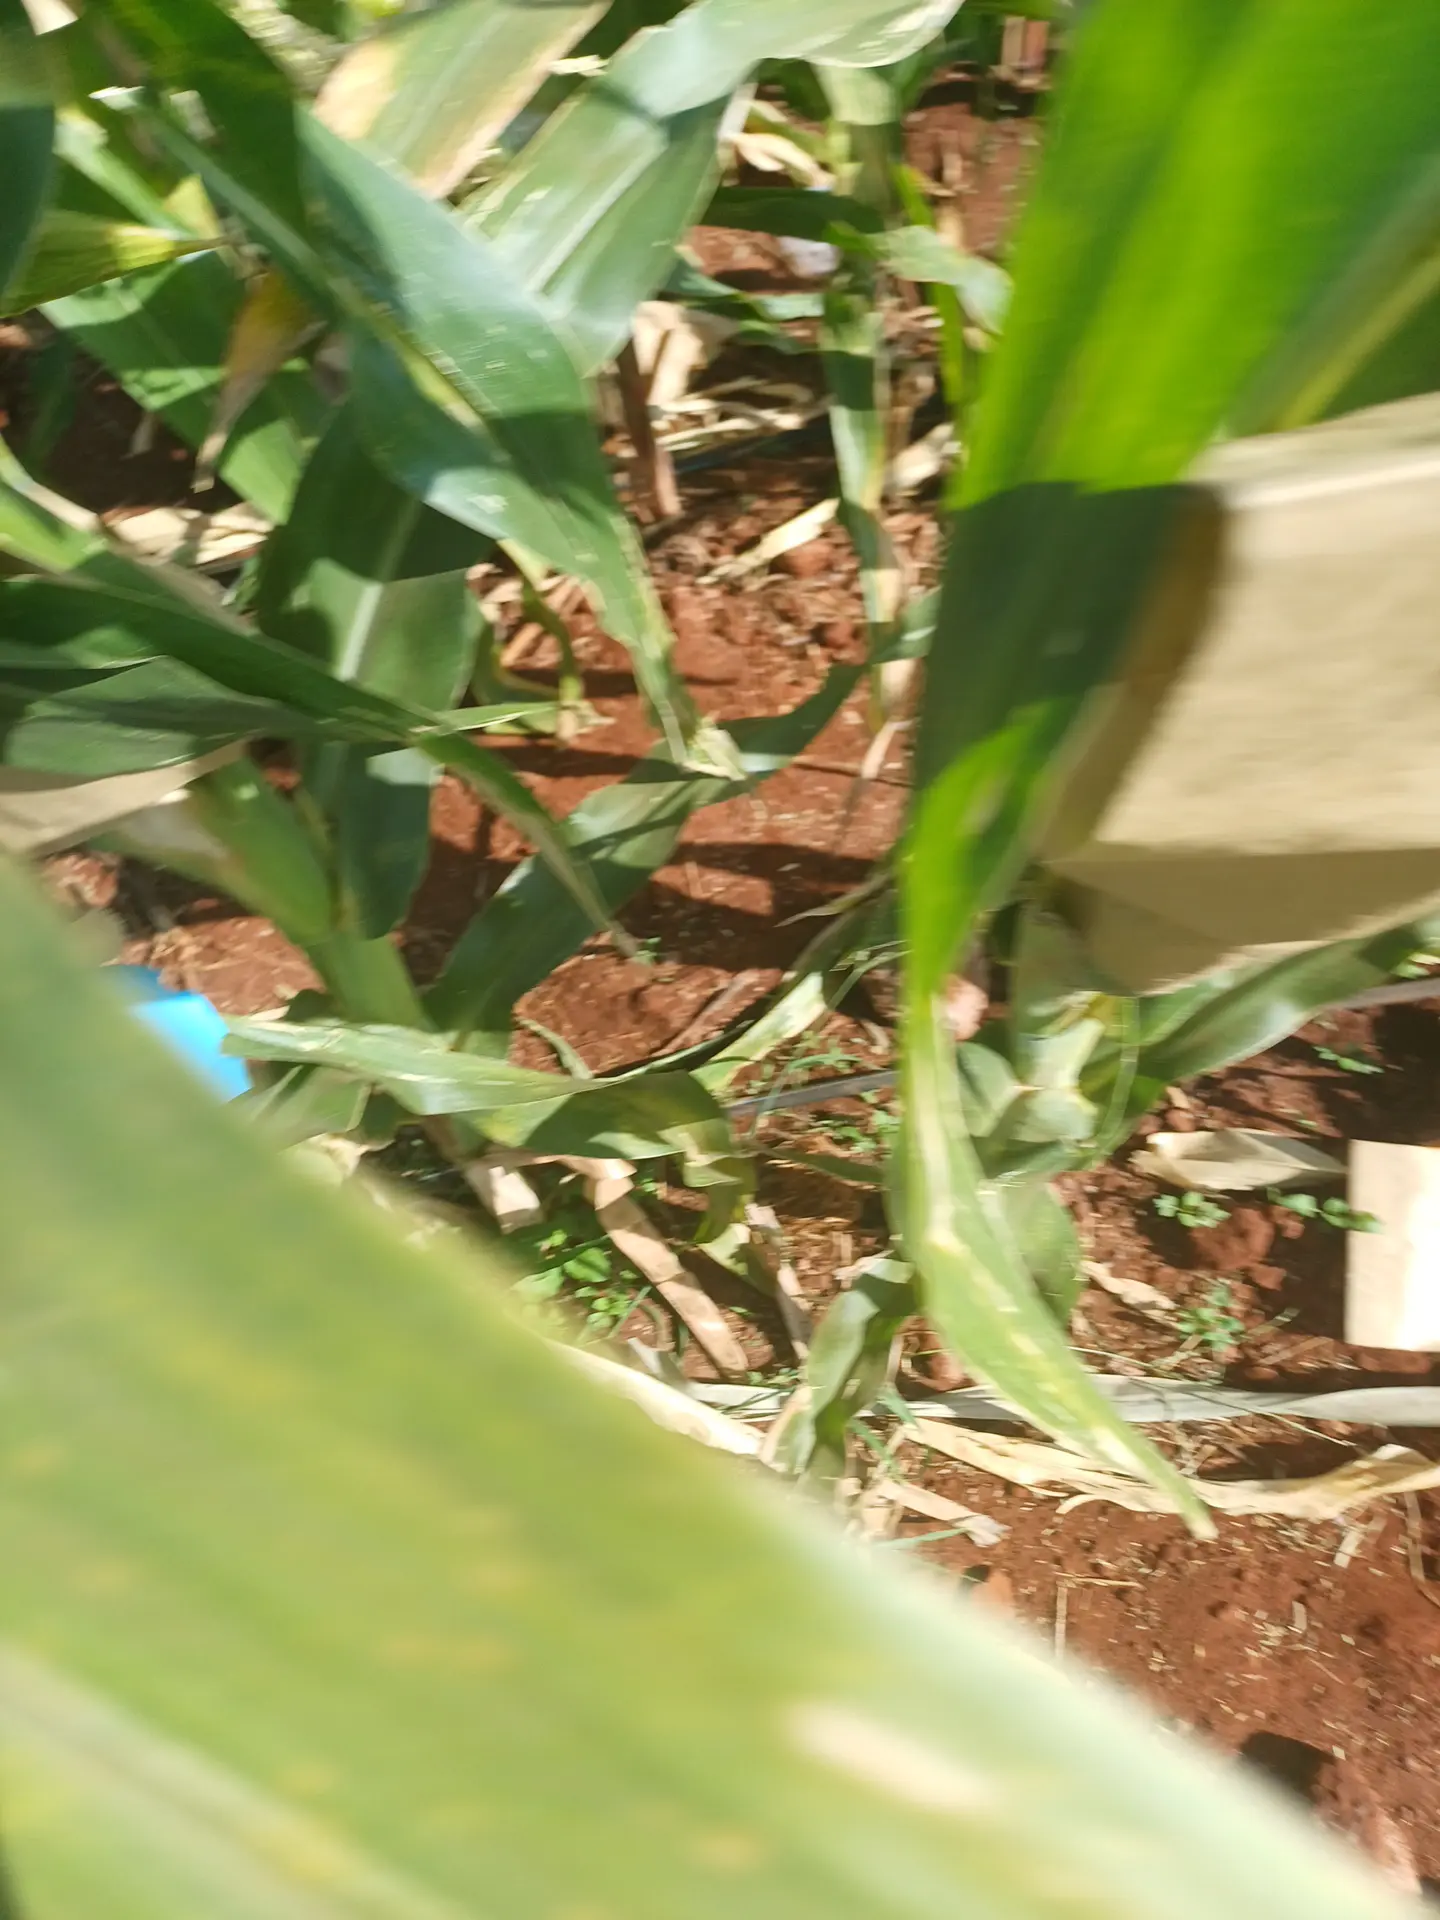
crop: maize
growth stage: flowering
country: Kenya
